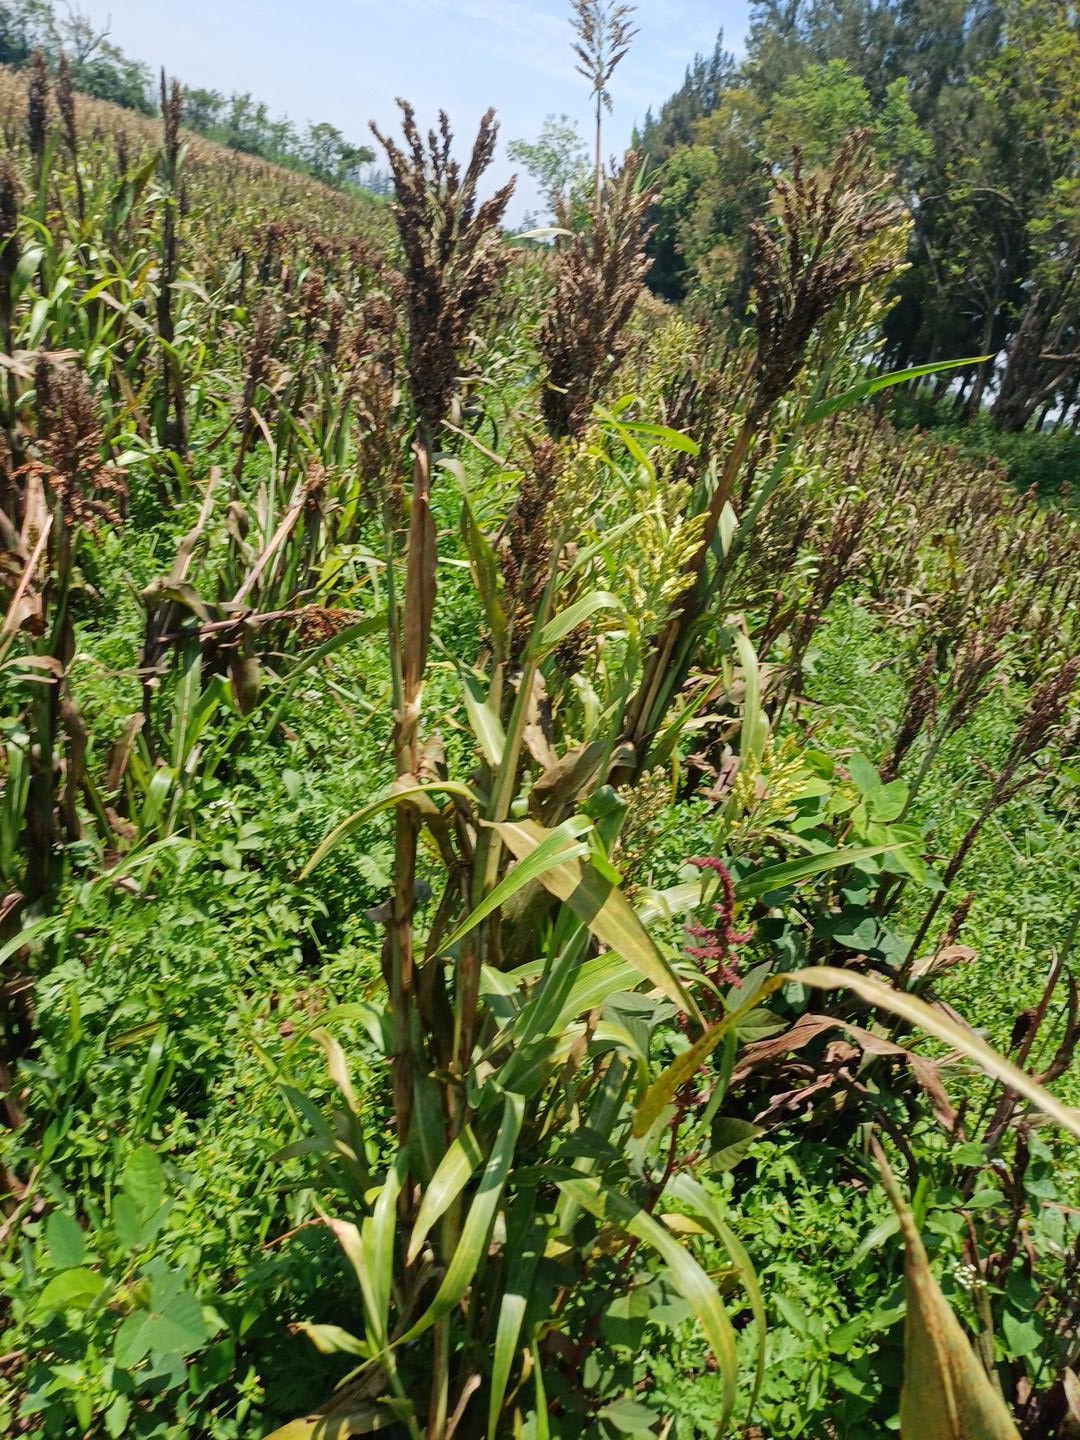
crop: sorghum
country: Kenya
